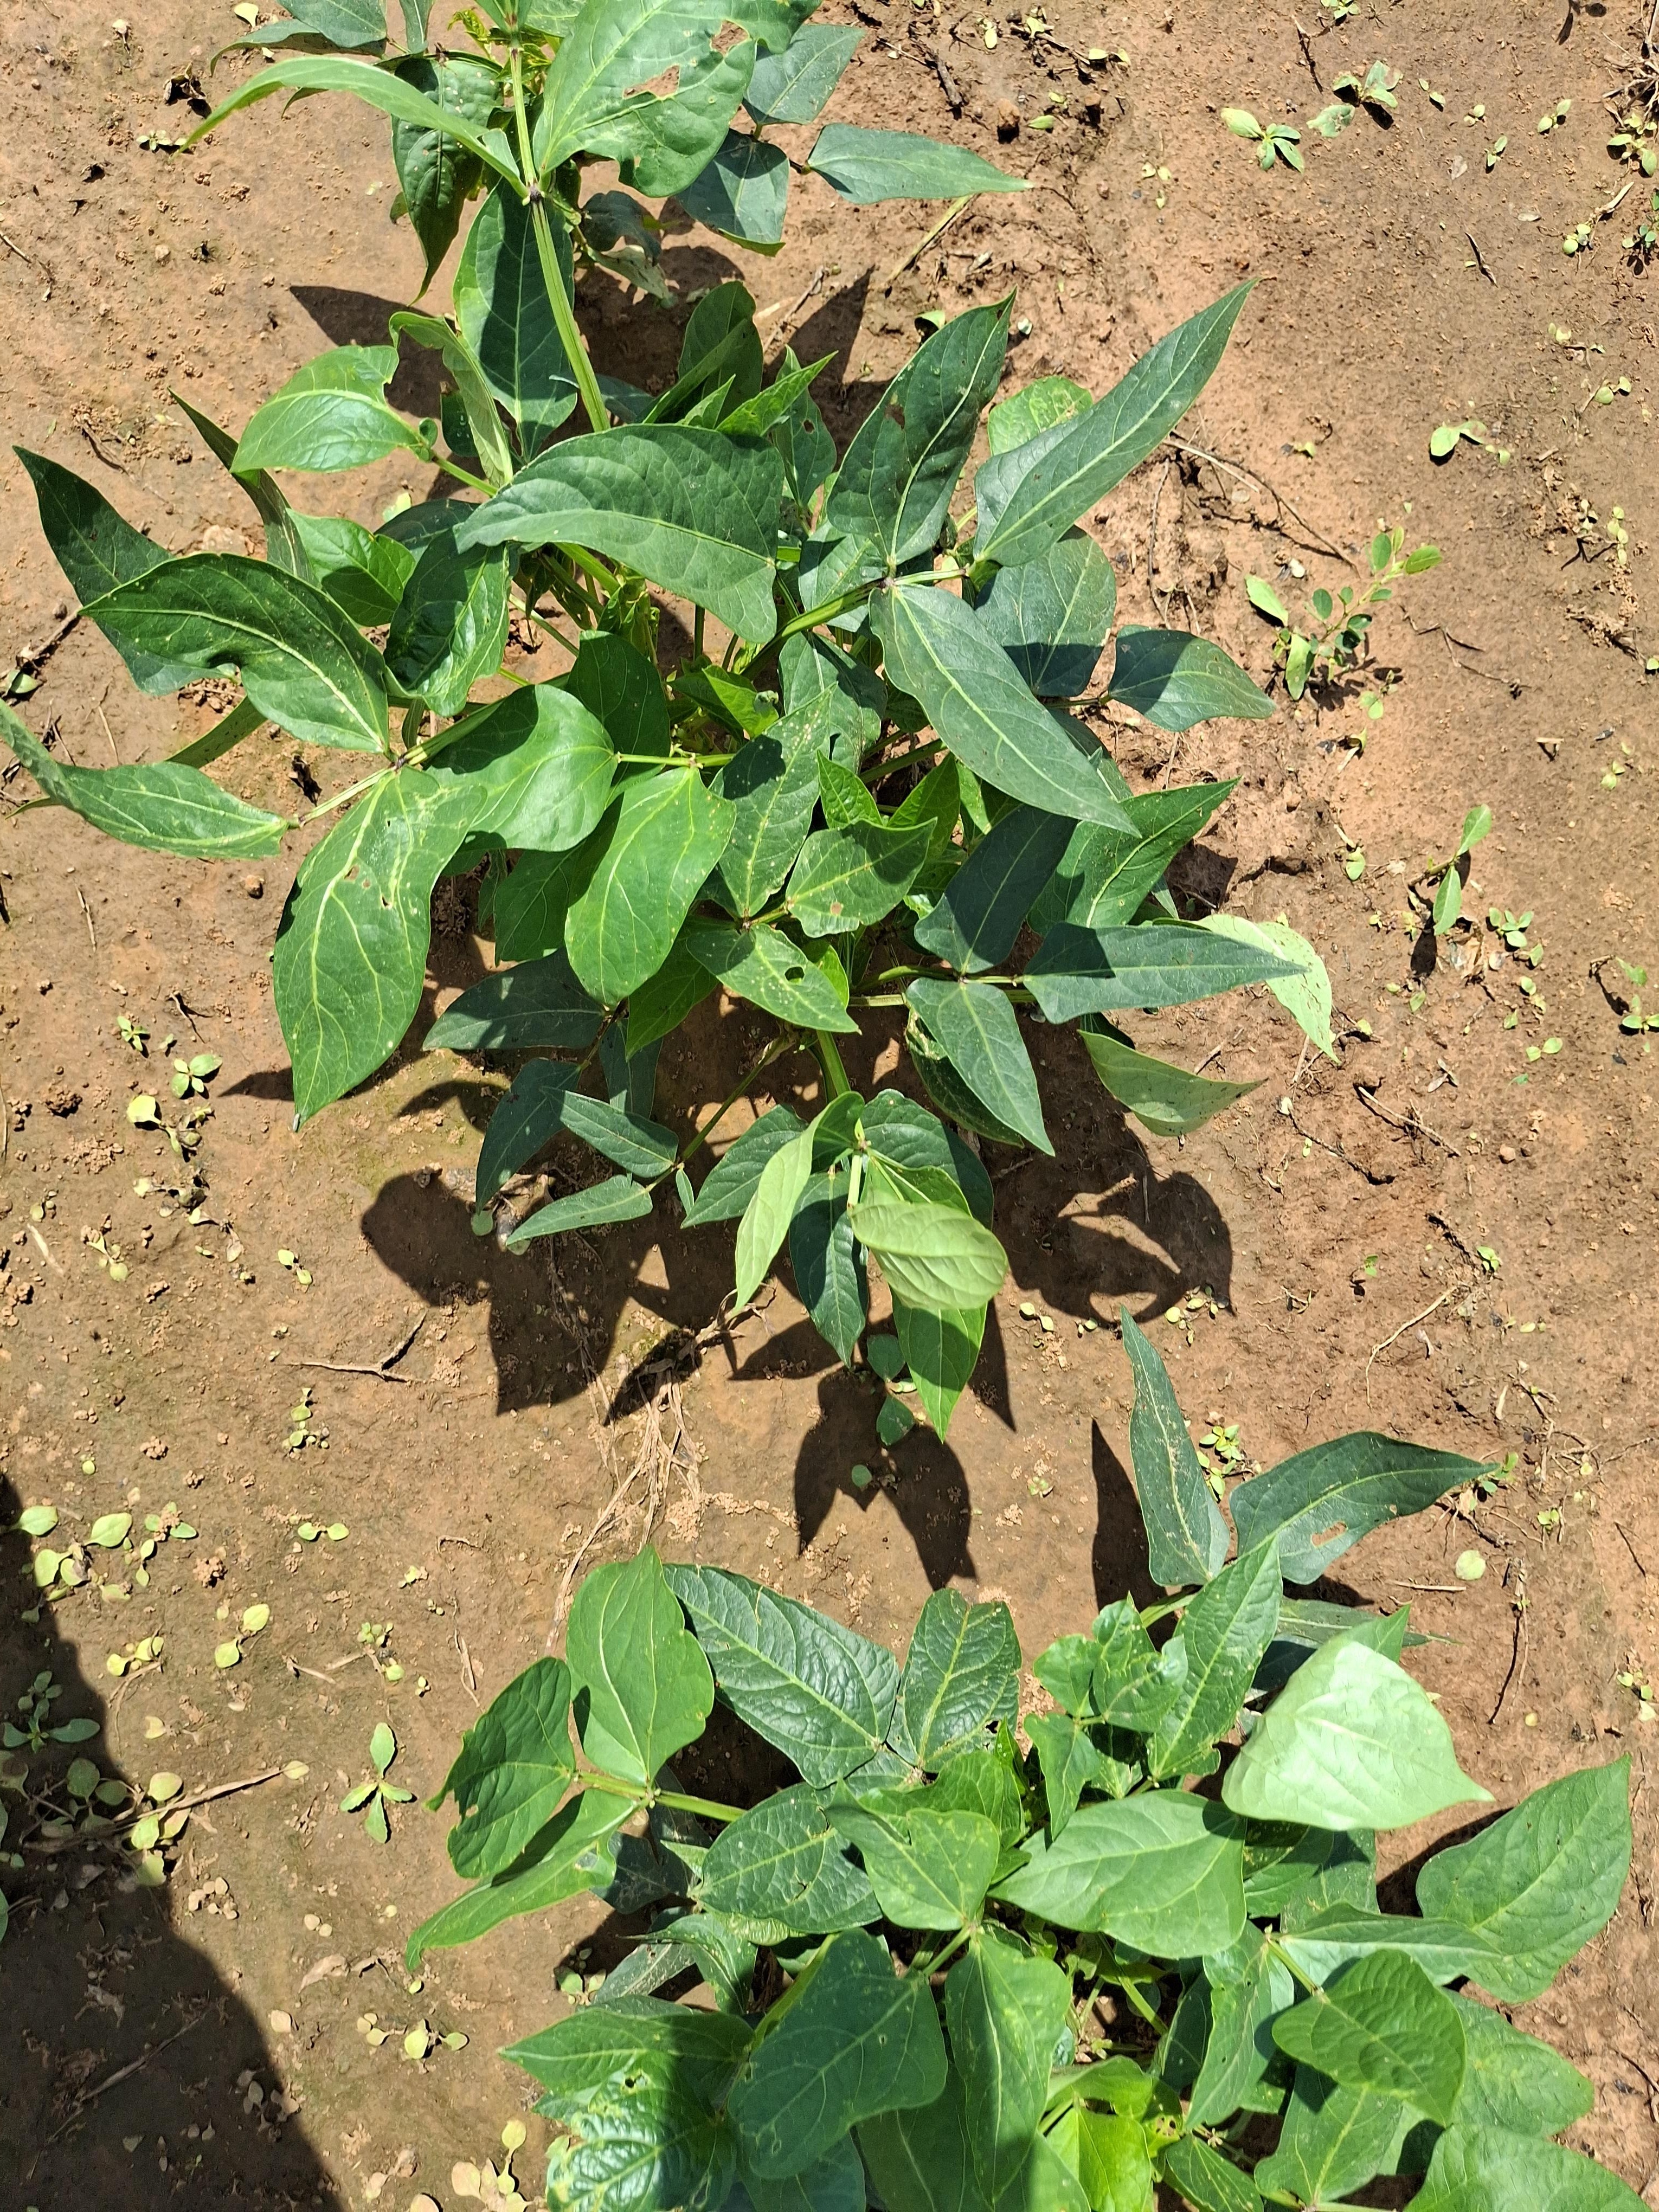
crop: cowpea
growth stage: vegetative
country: Nigeria
